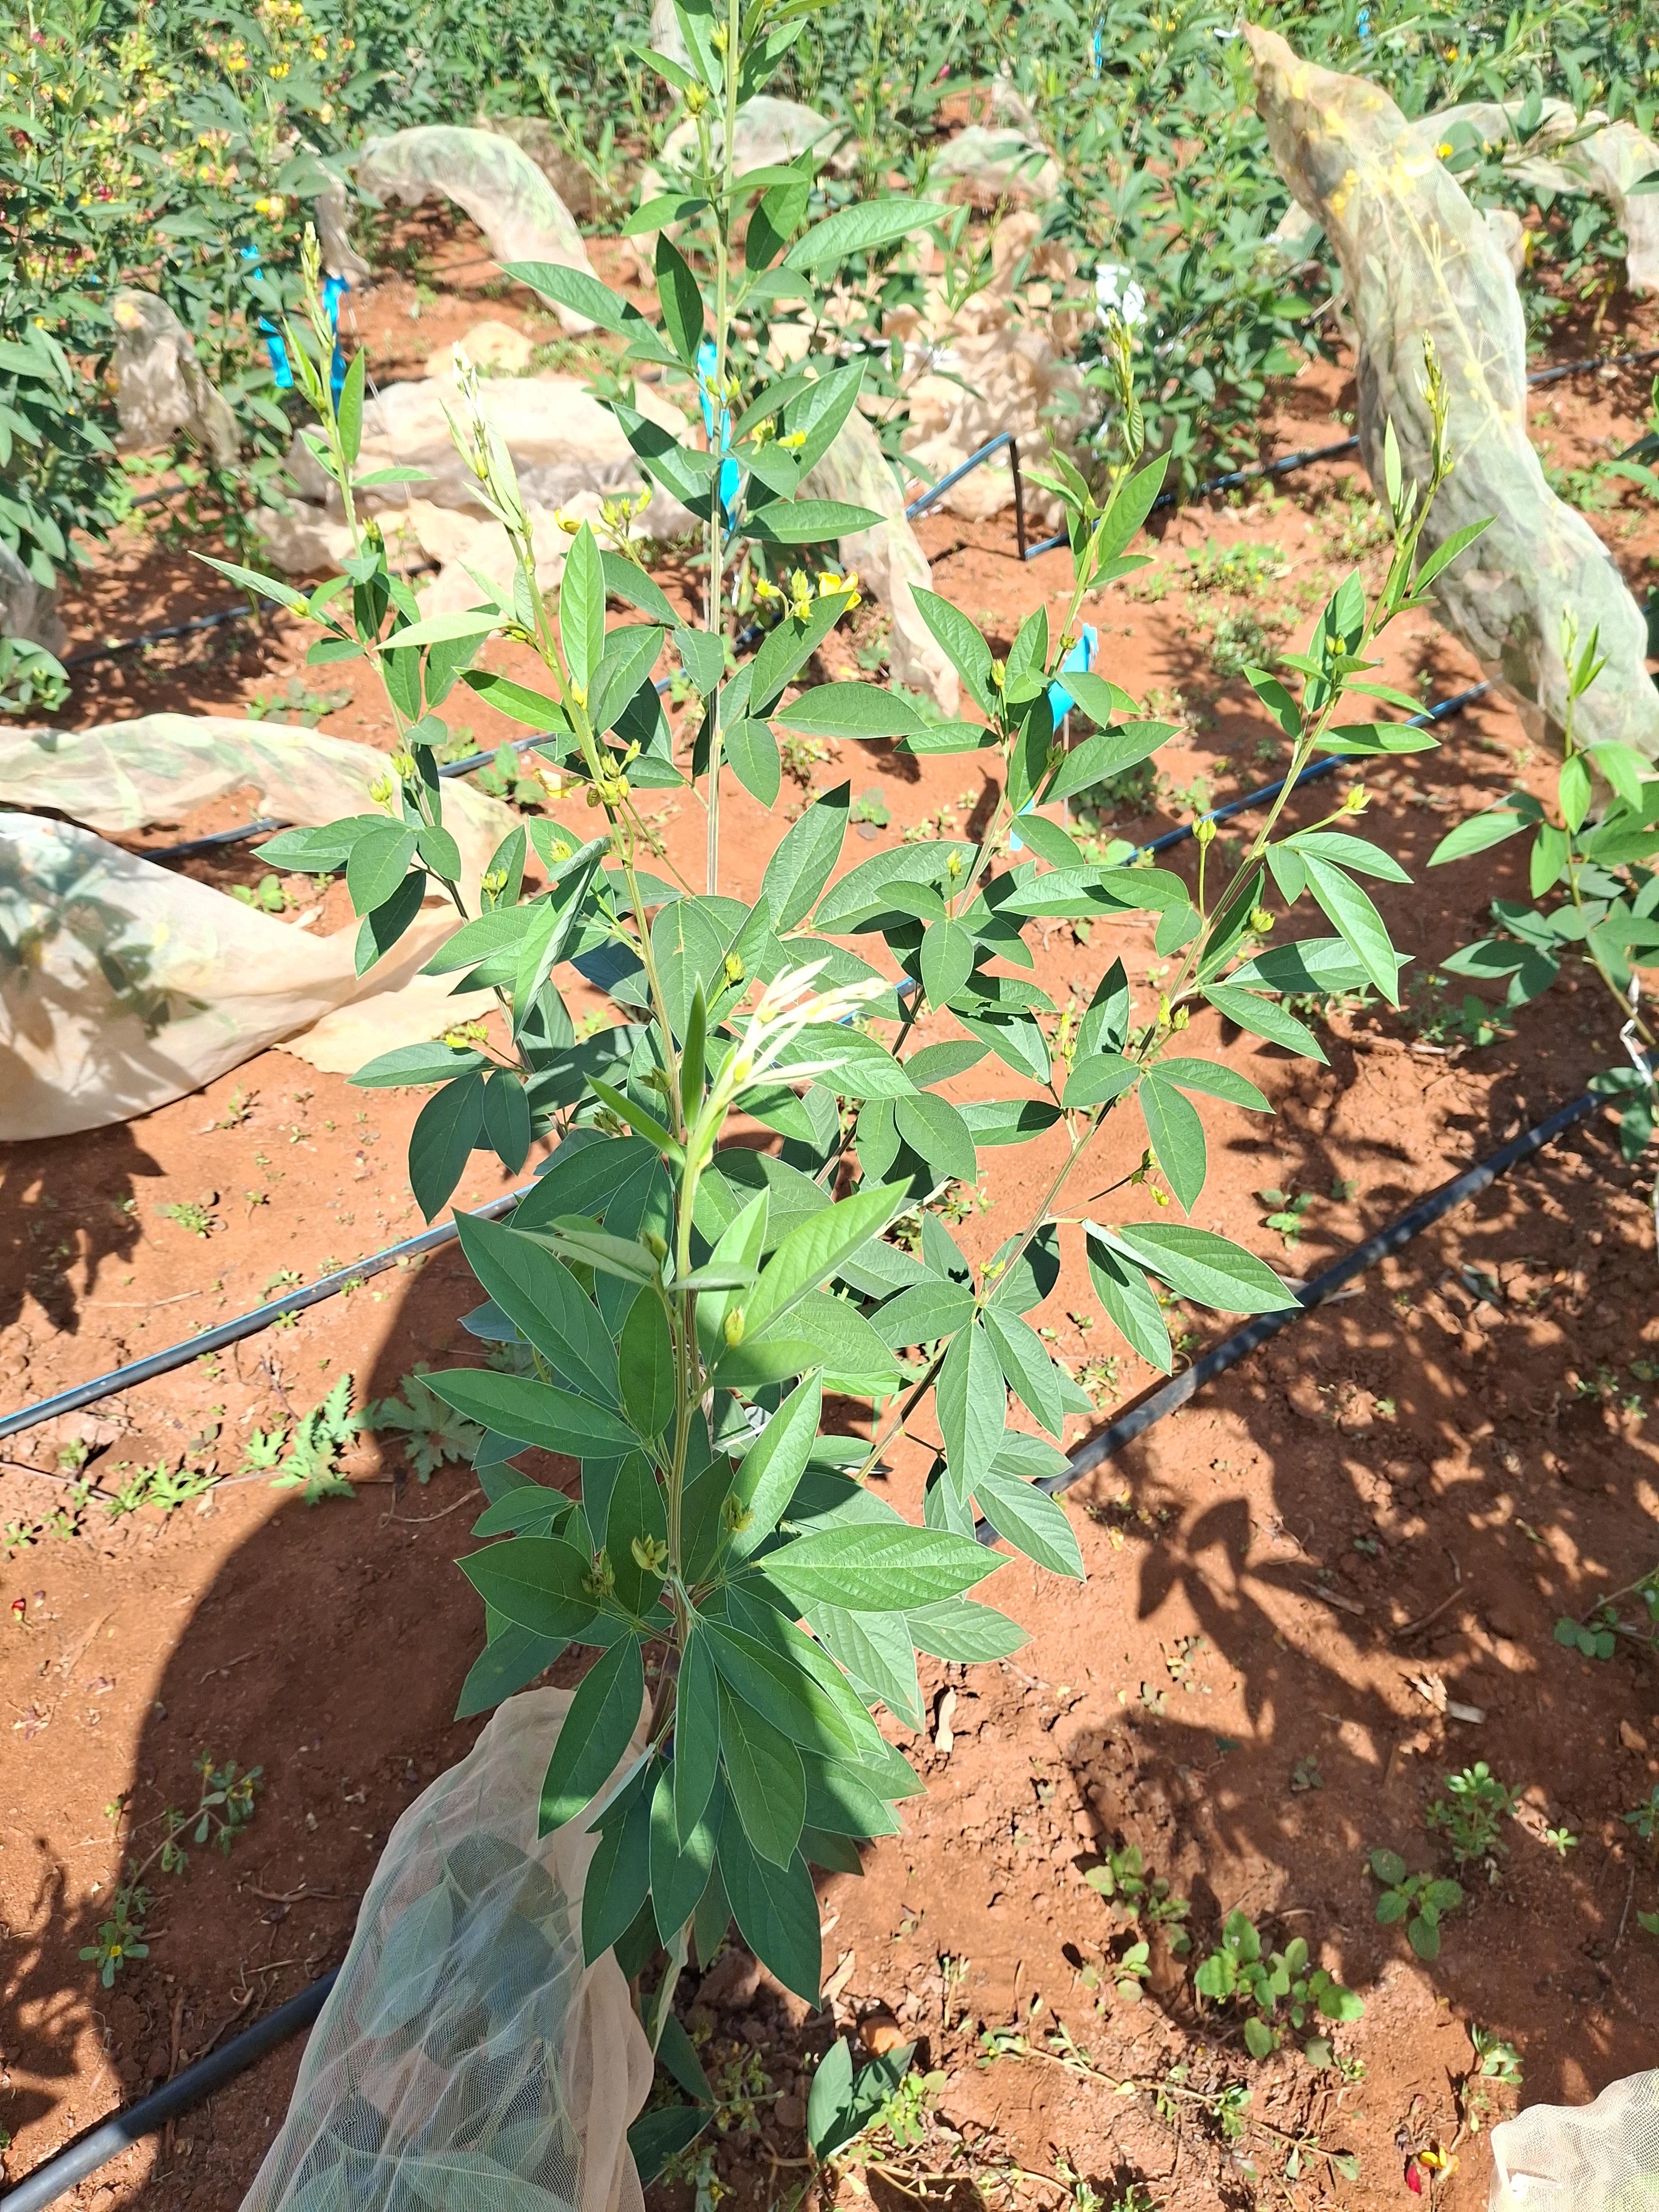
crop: pigeonpea
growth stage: flowering
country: Kenya
